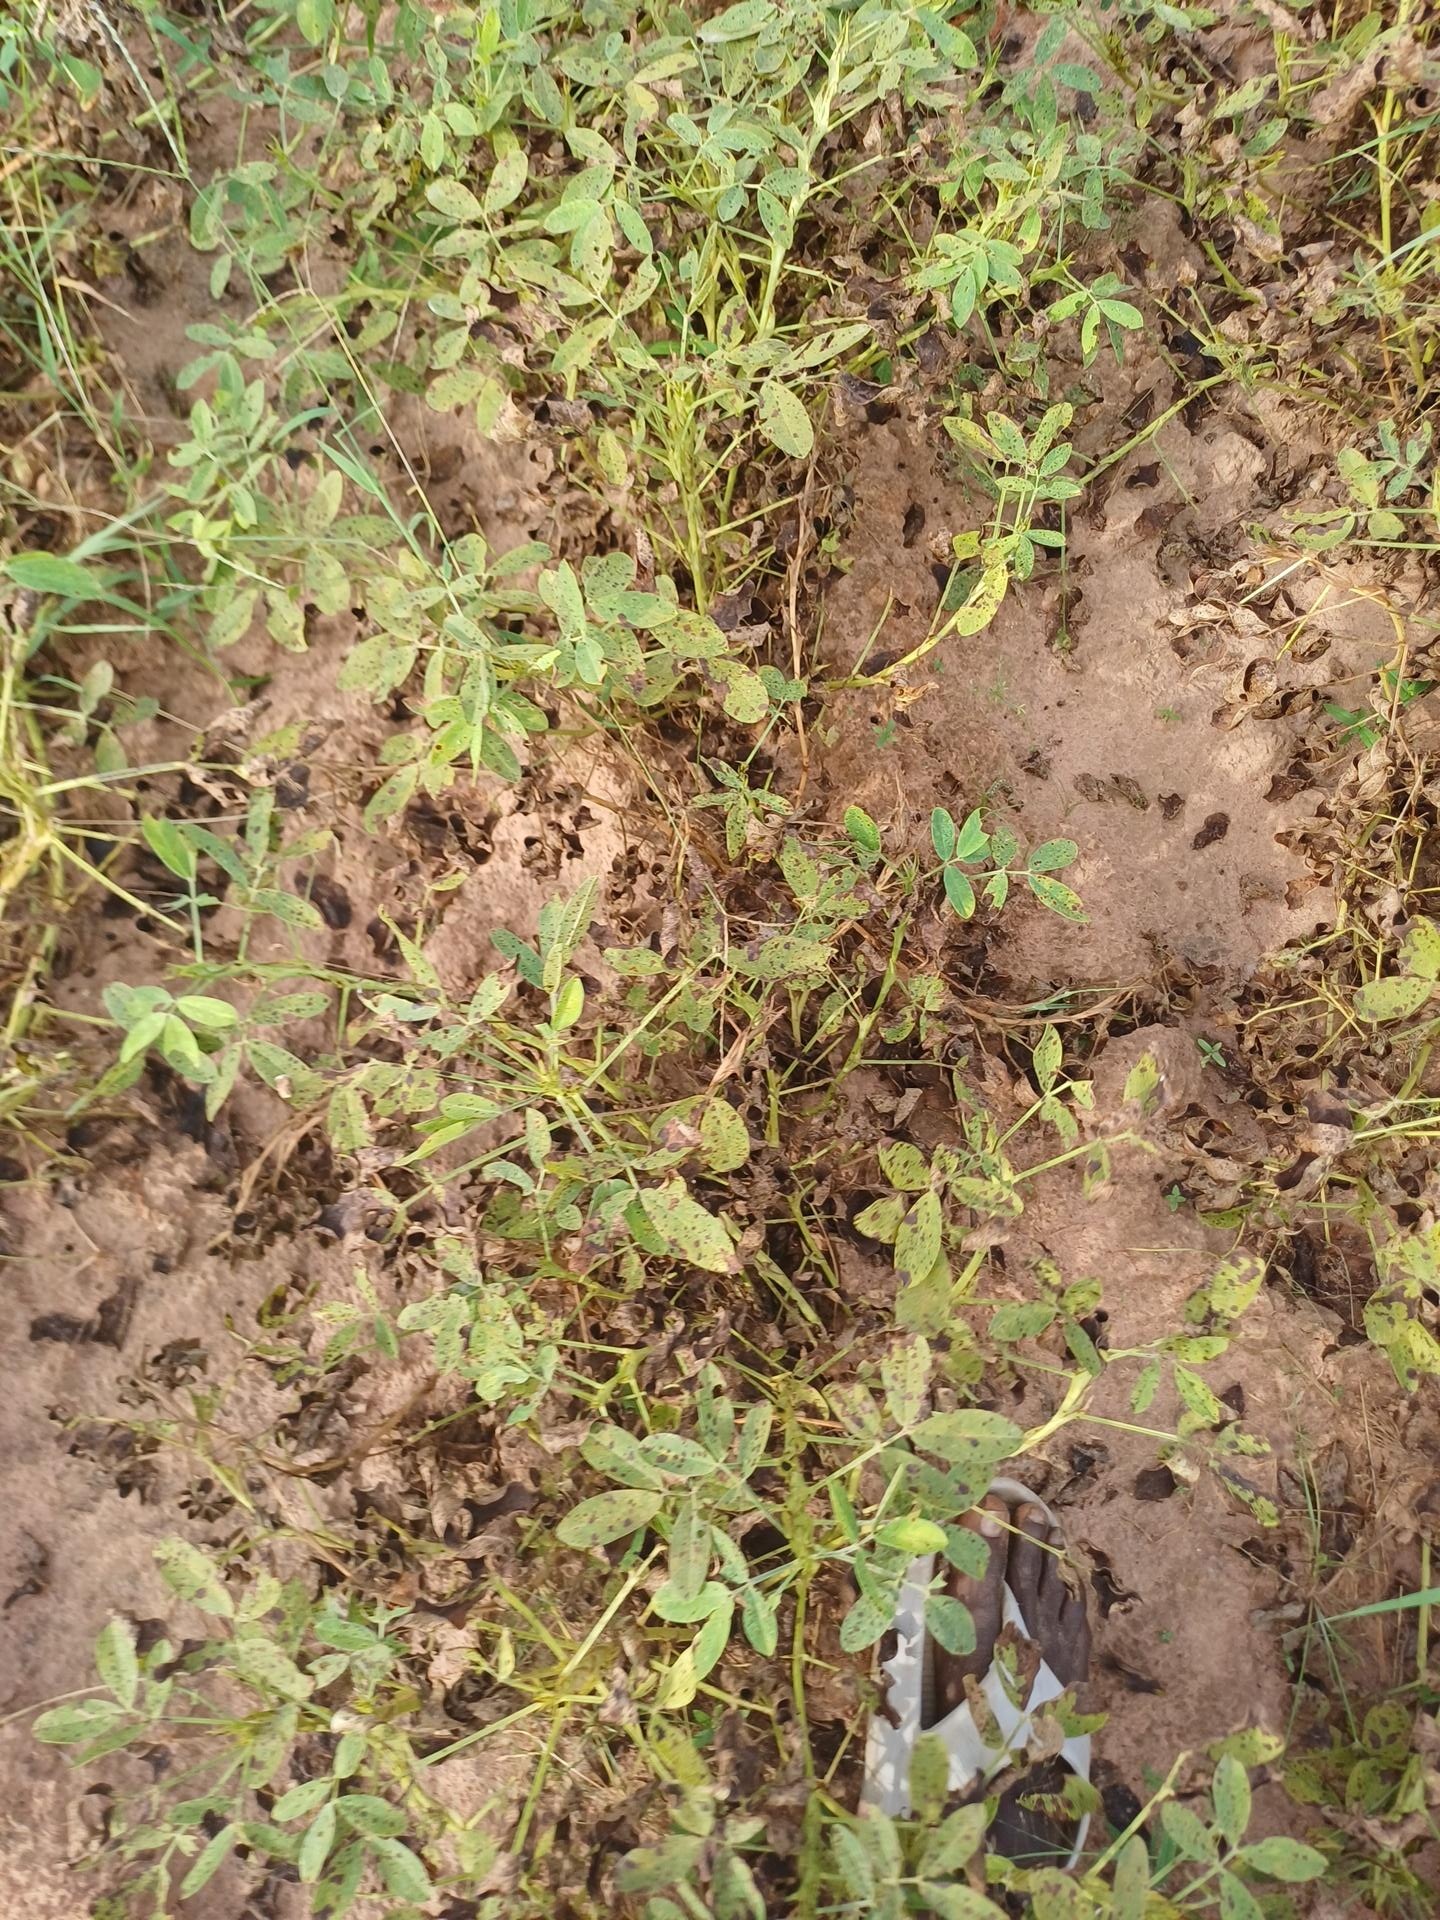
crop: groundnut
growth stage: flowering
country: Senegal
